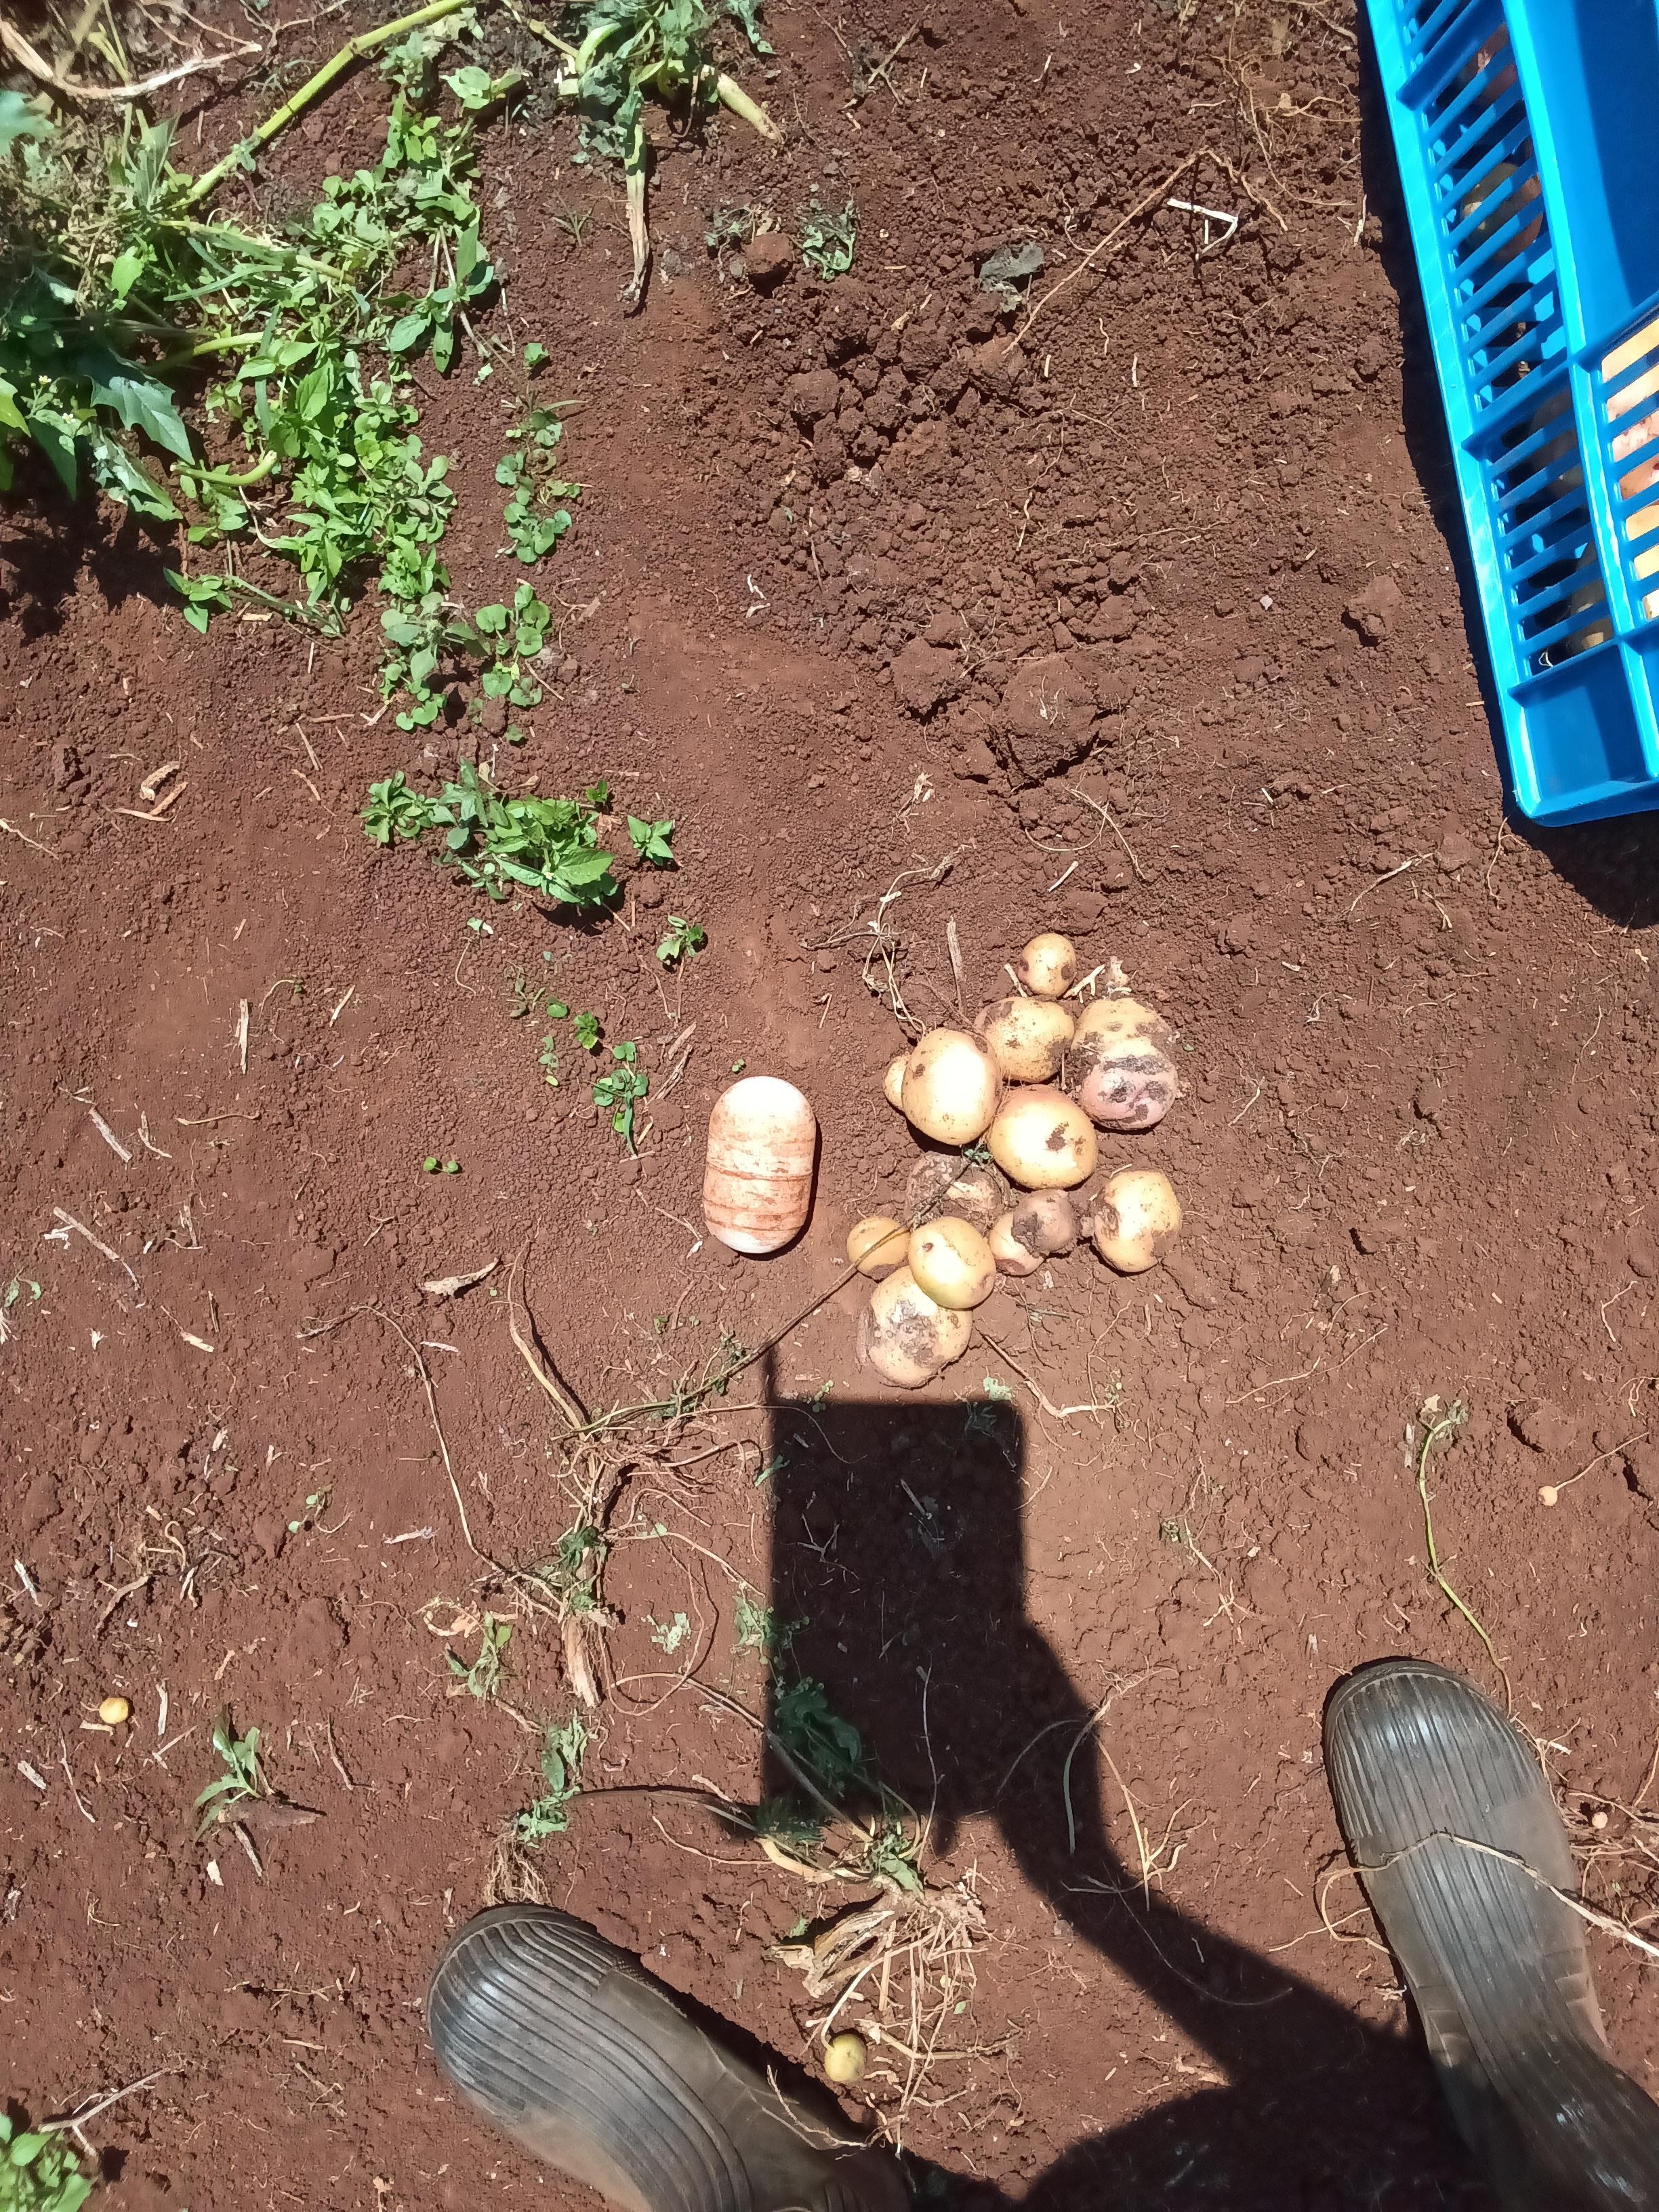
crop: potato
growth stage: harvest
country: Kenya
